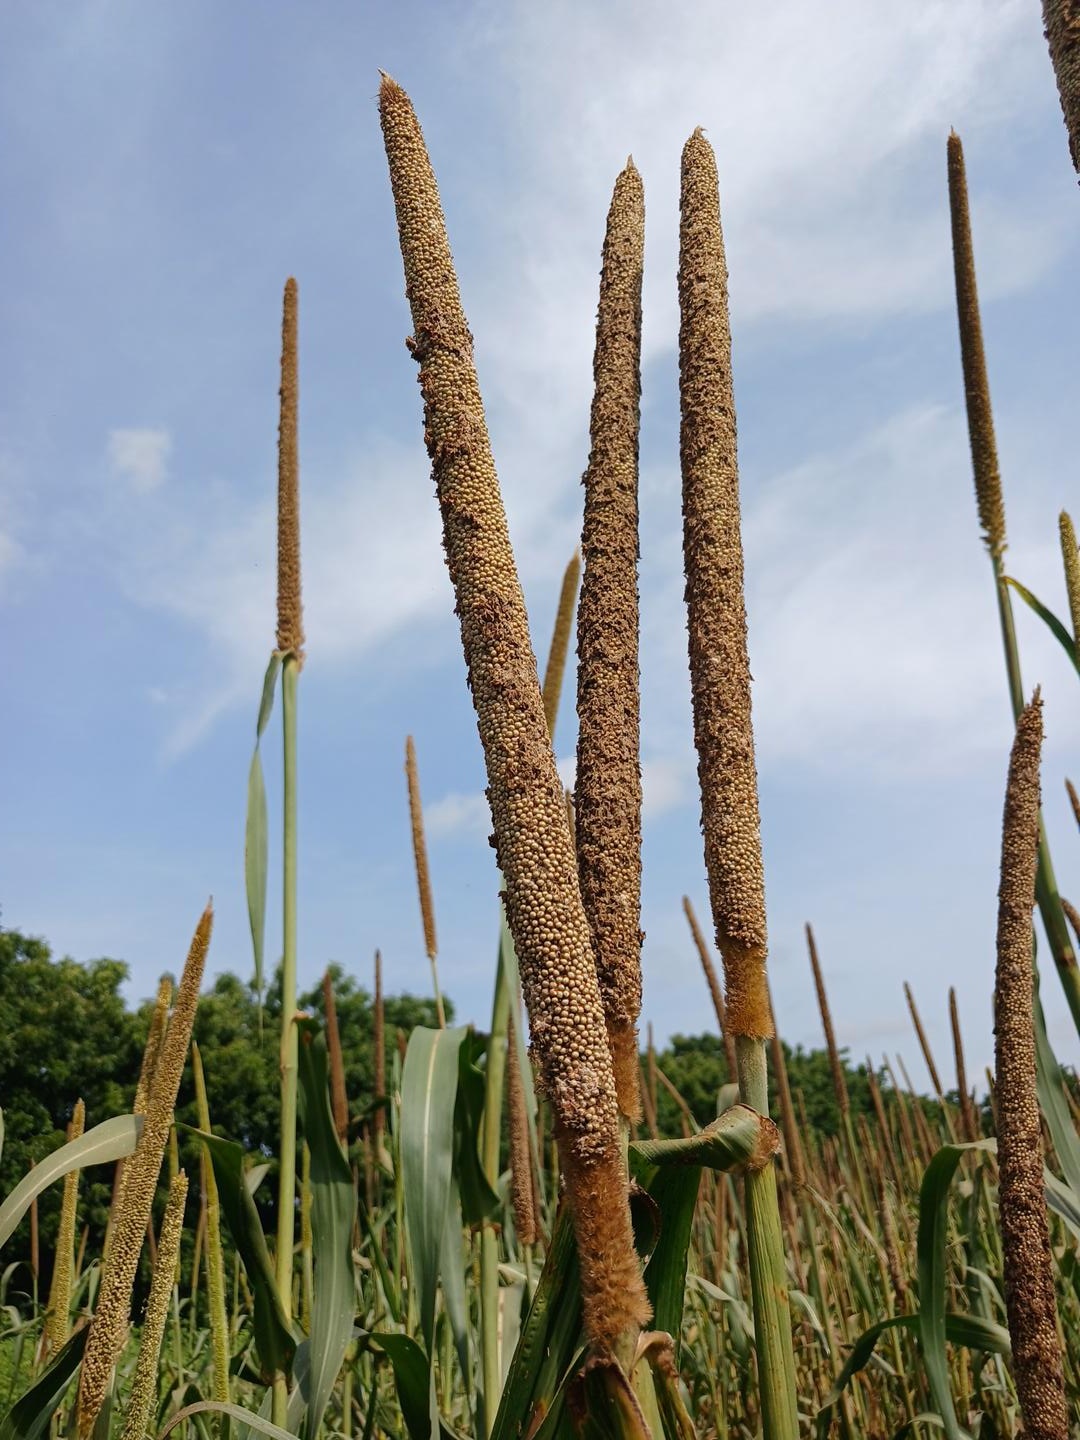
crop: pearl millet
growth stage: maturity
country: Senegal
